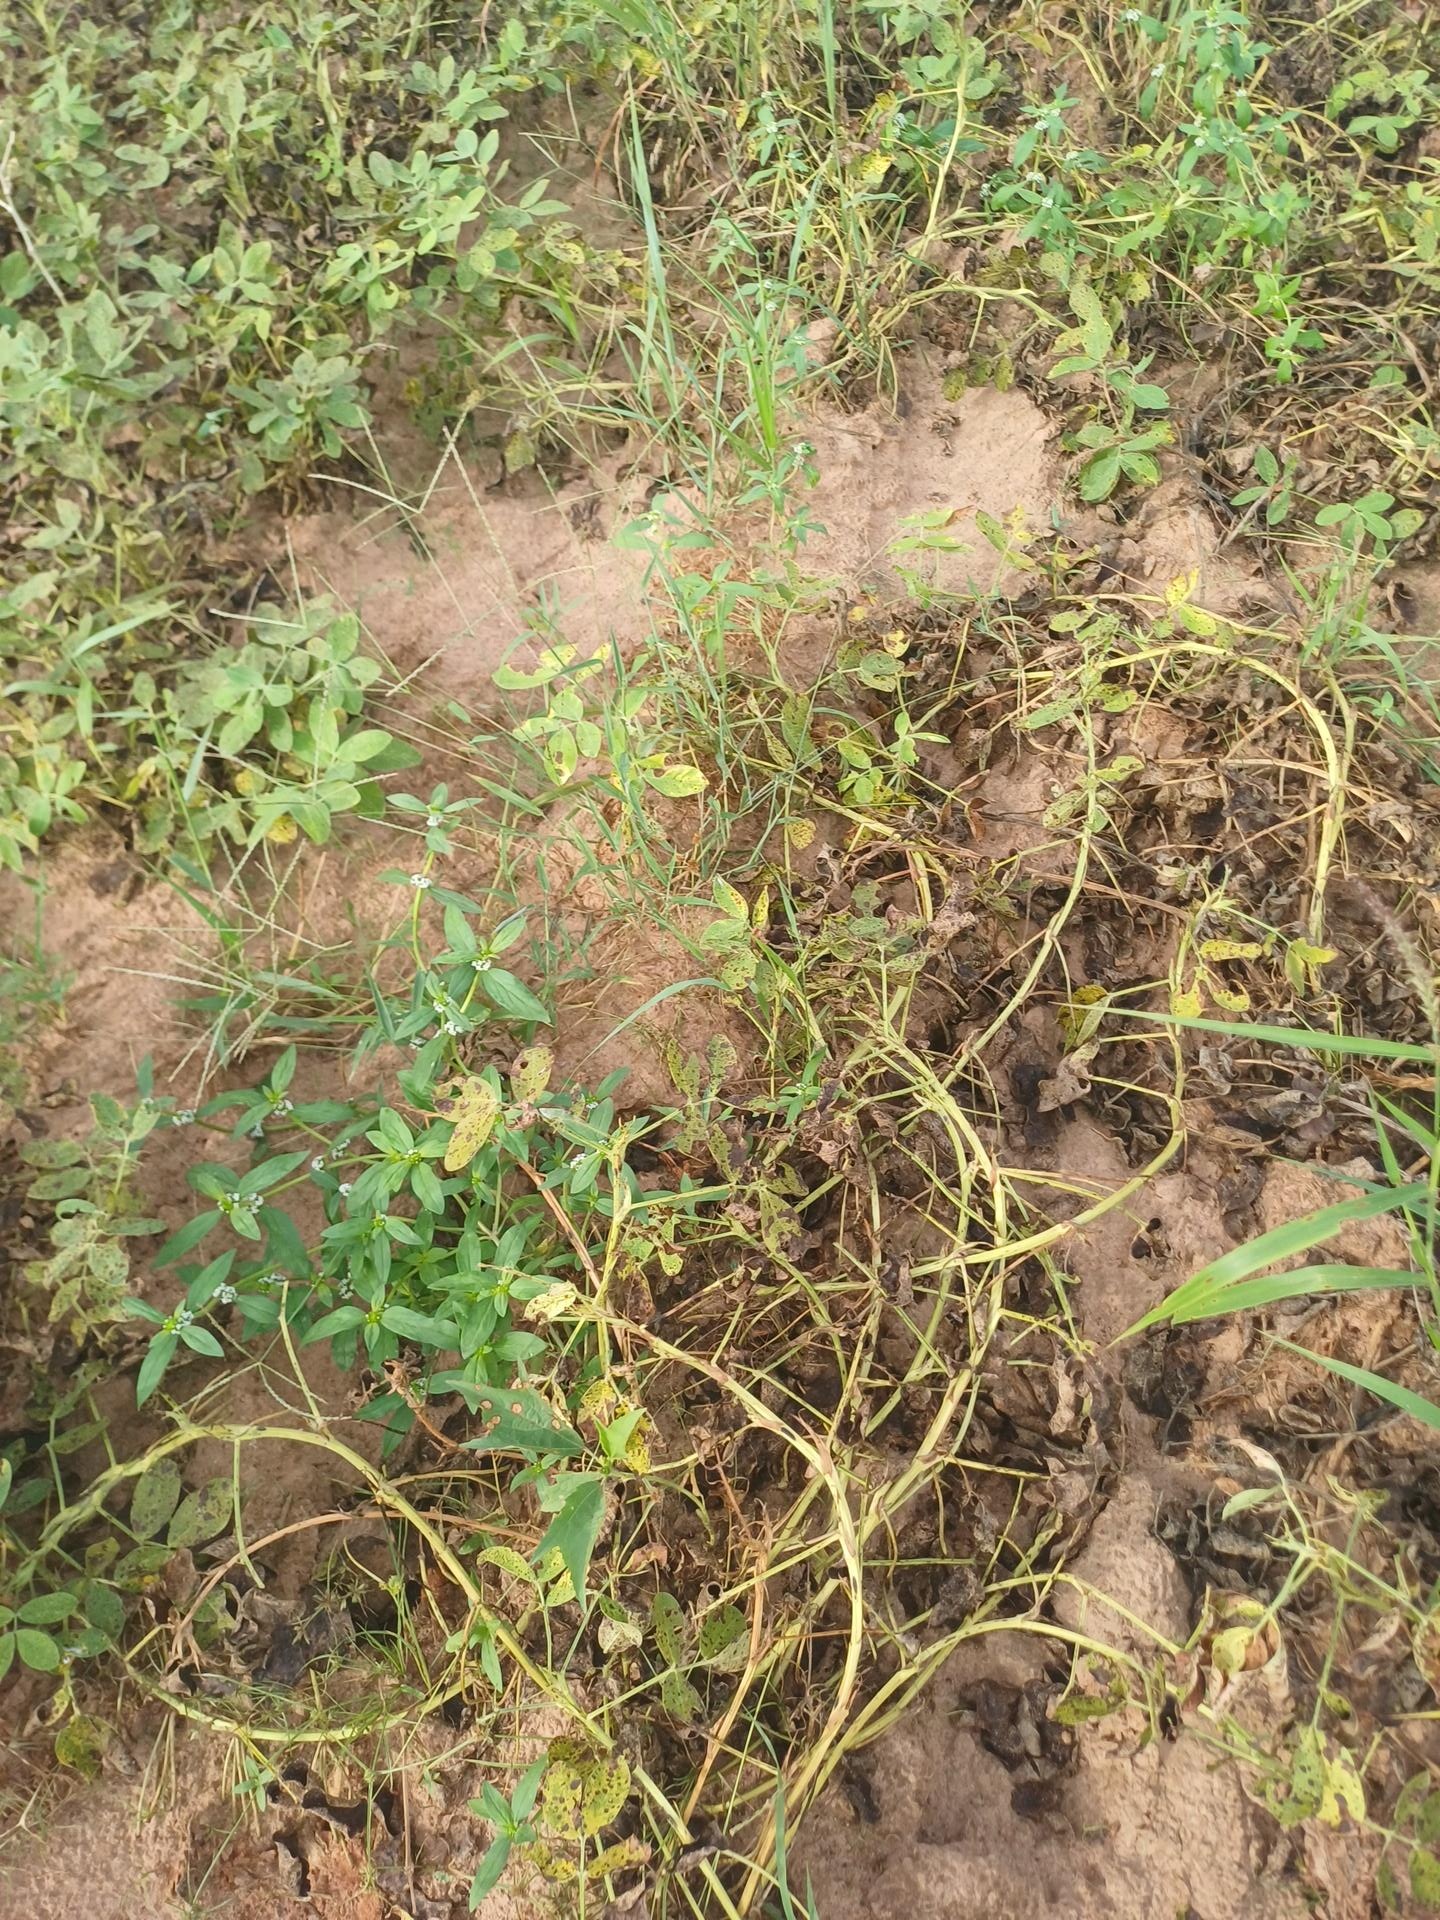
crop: groundnut
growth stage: flowering
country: Senegal
